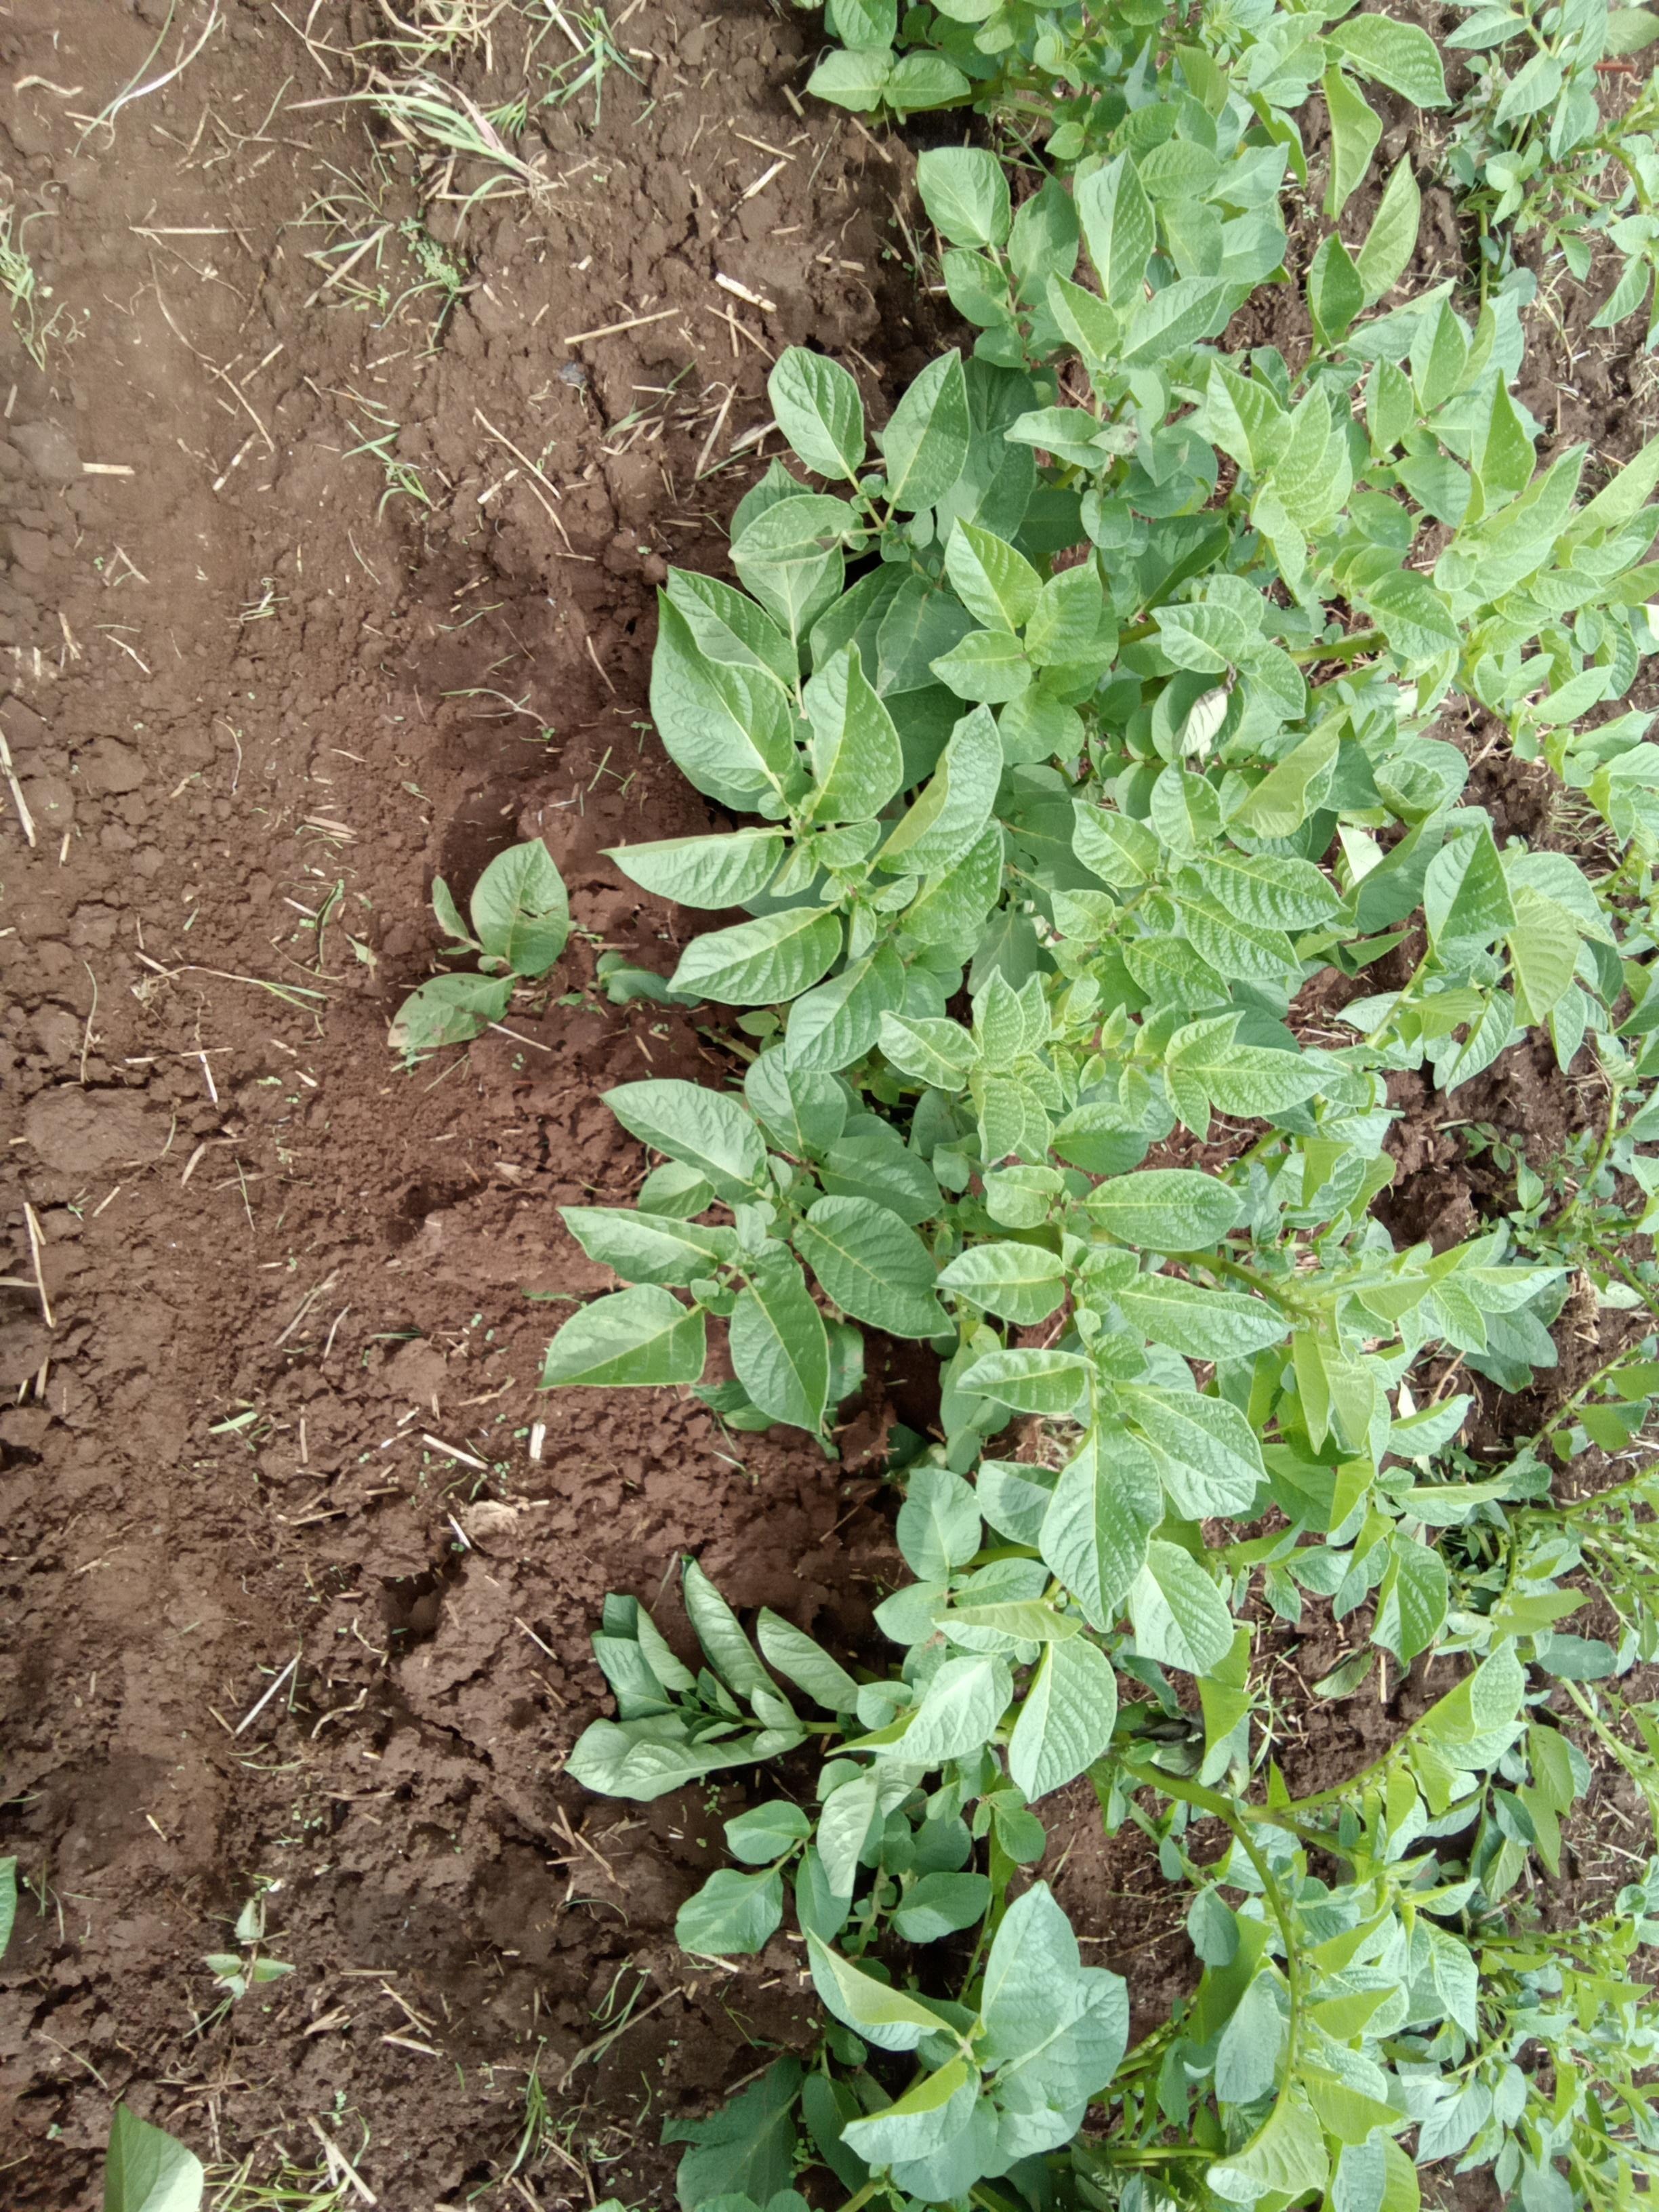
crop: potato
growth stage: vegetative
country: Kenya
